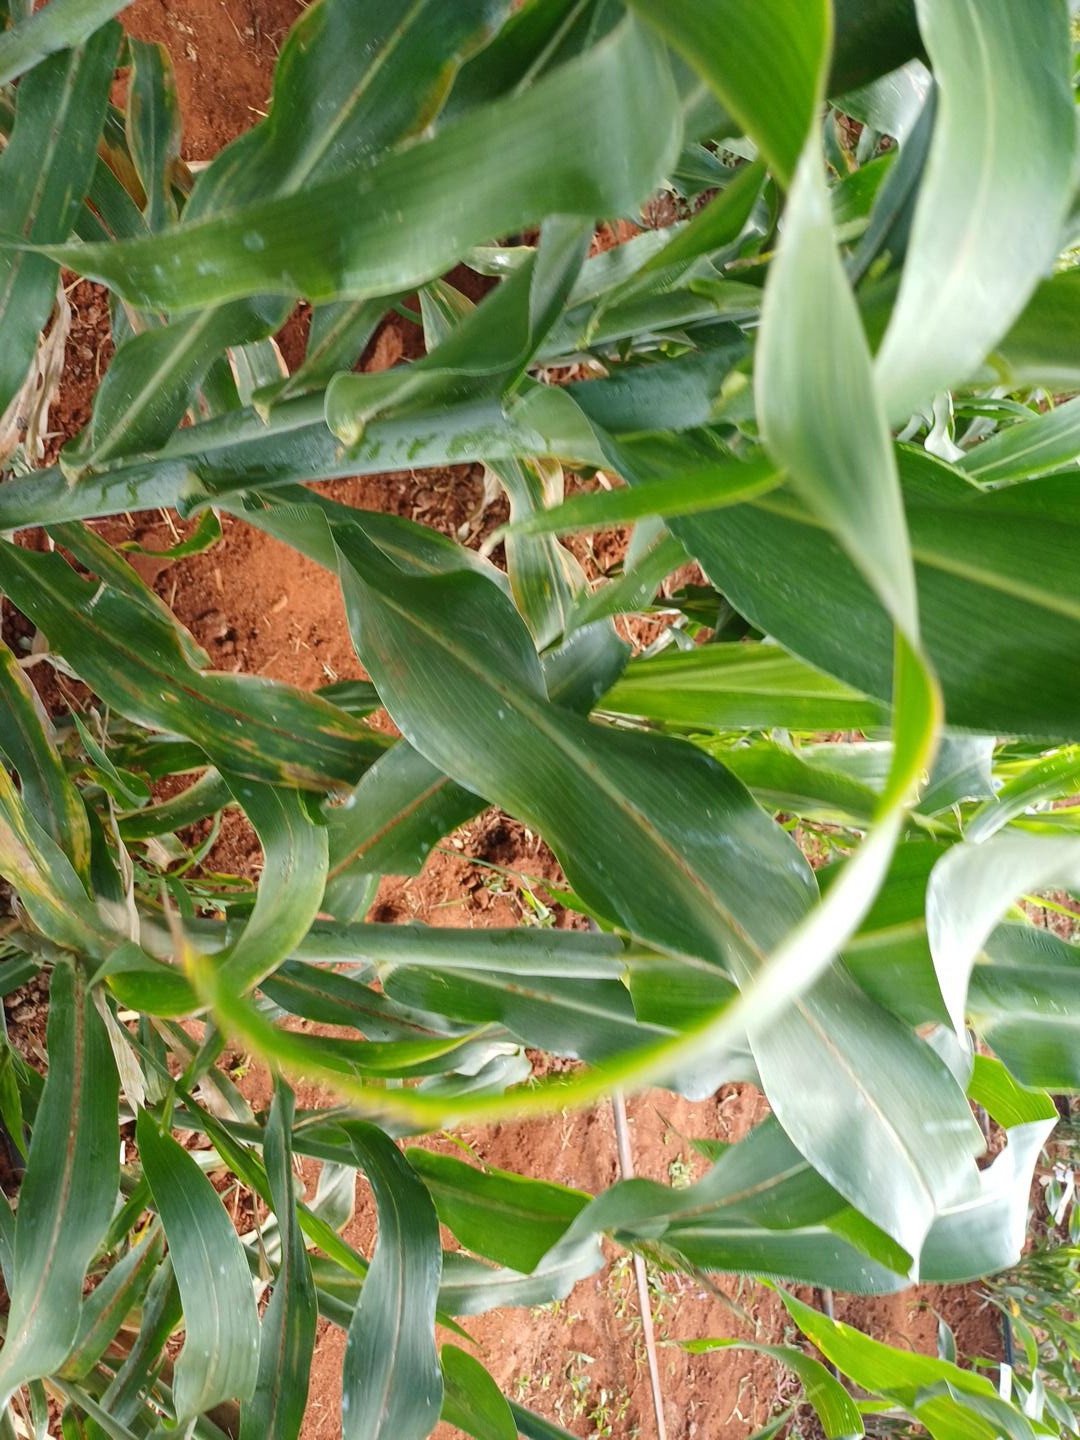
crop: sorghum
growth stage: vegetative
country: Kenya
